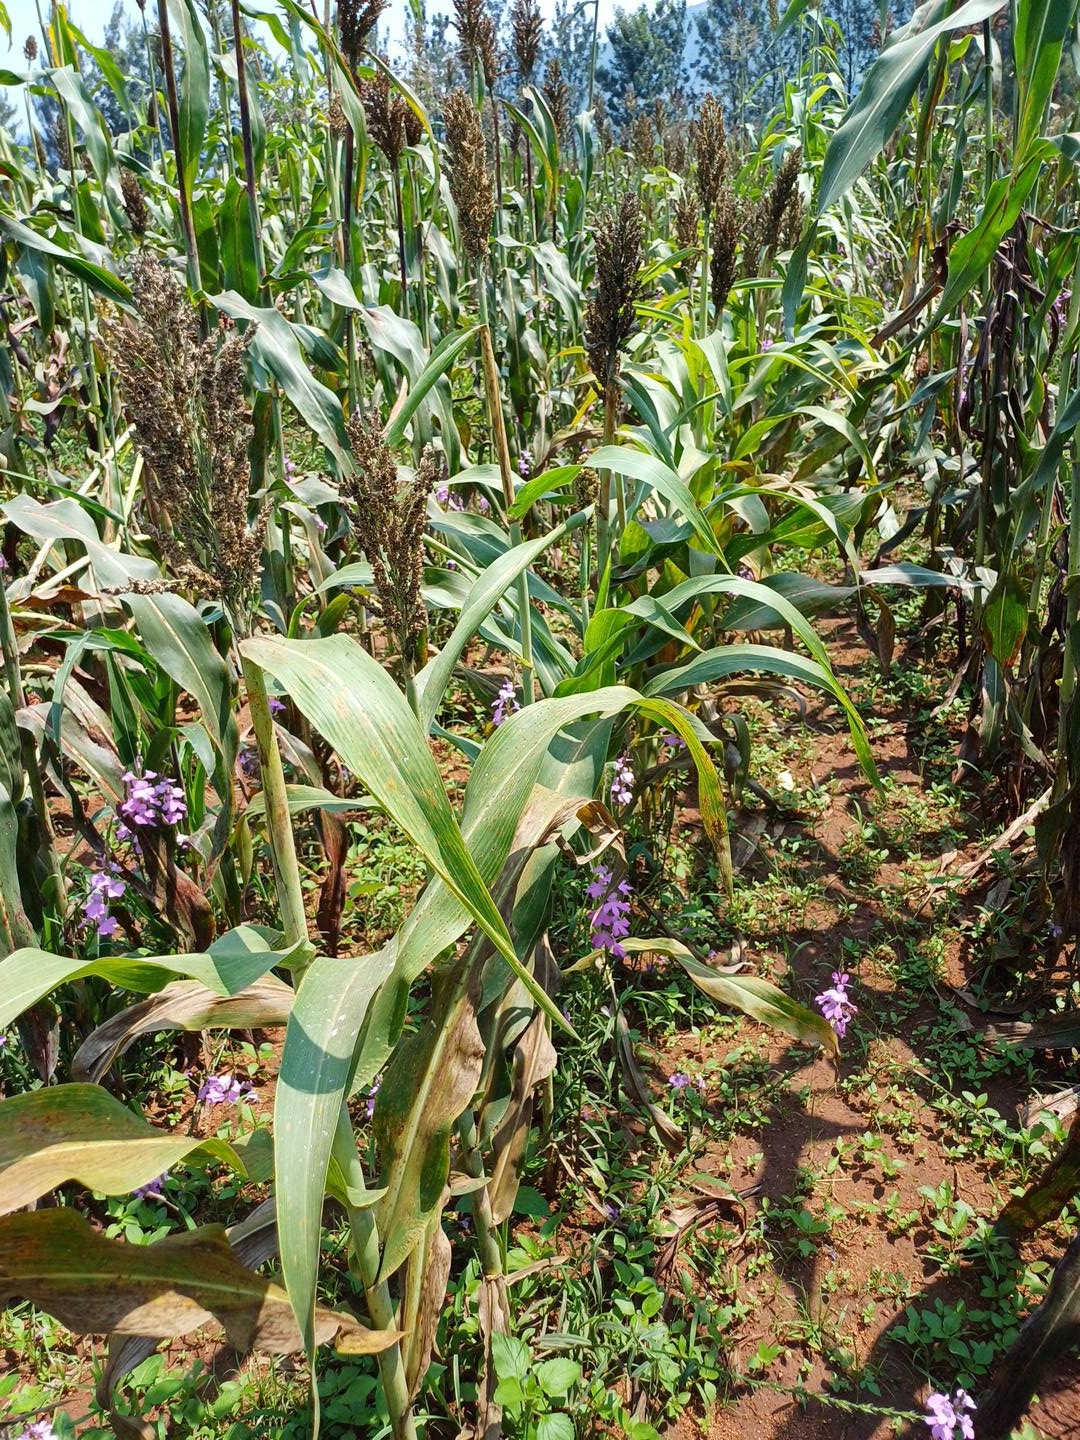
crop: sorghum
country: Kenya
